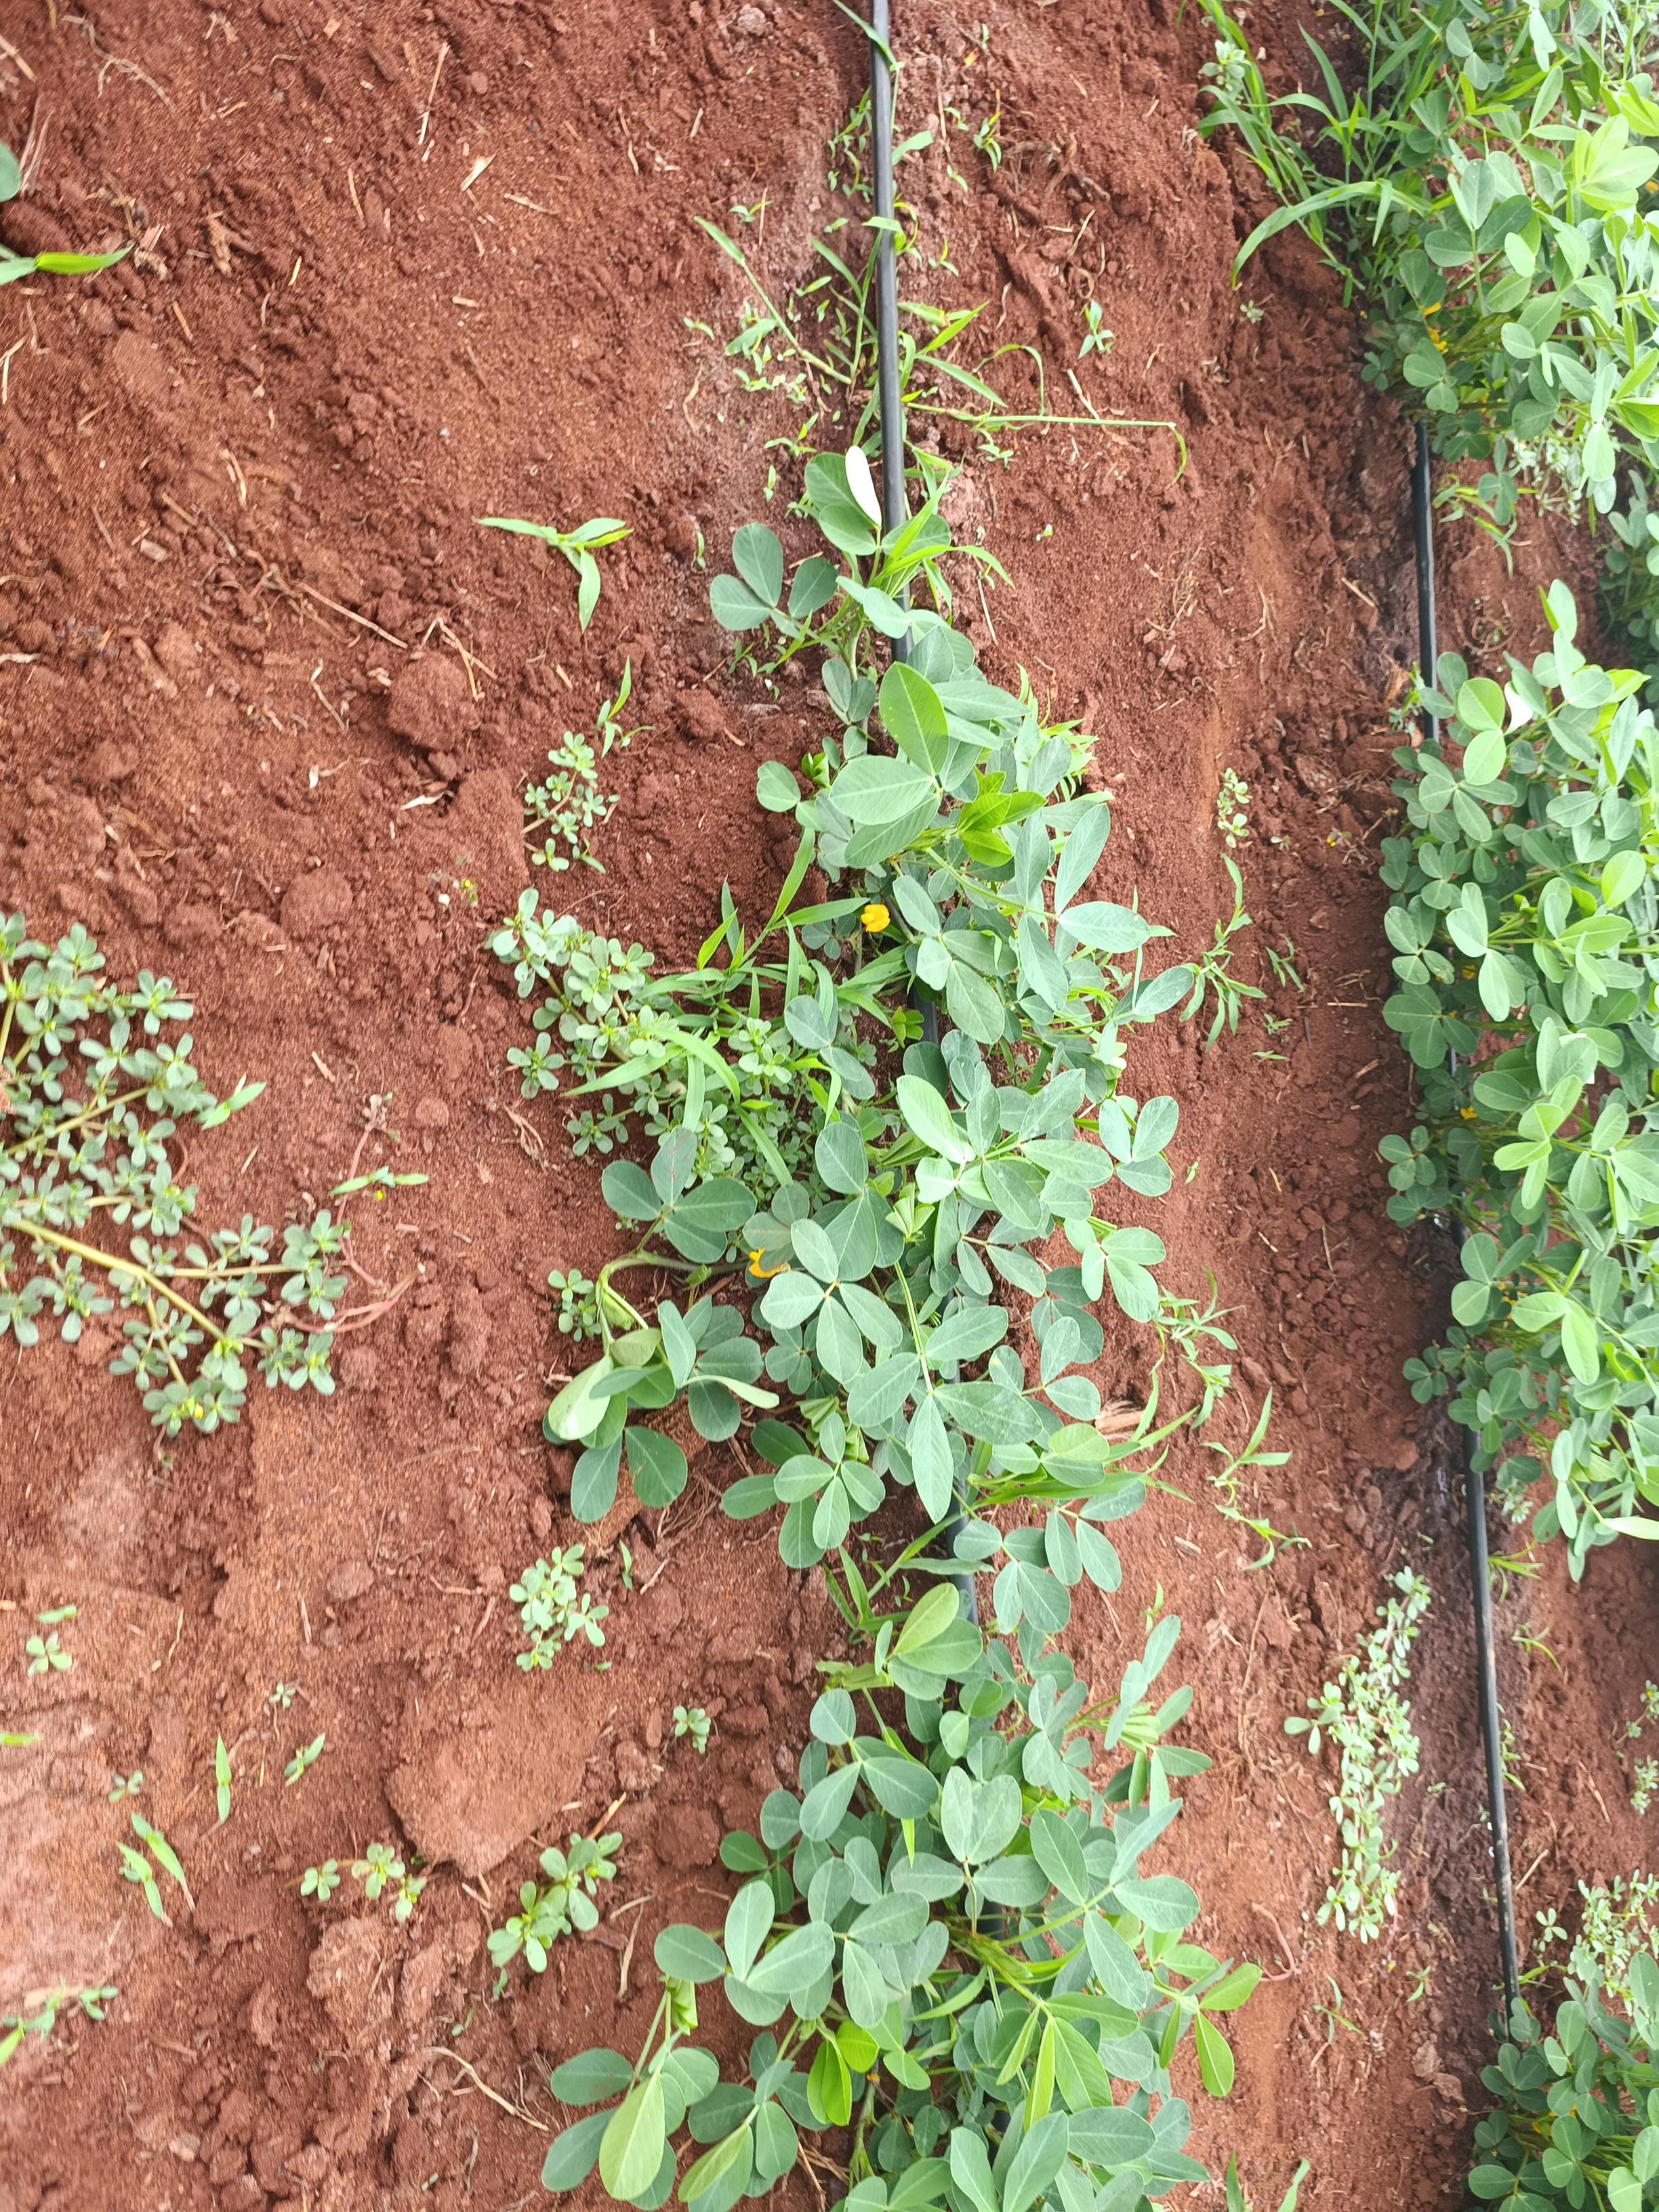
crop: groundnut
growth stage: flowering
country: Kenya
